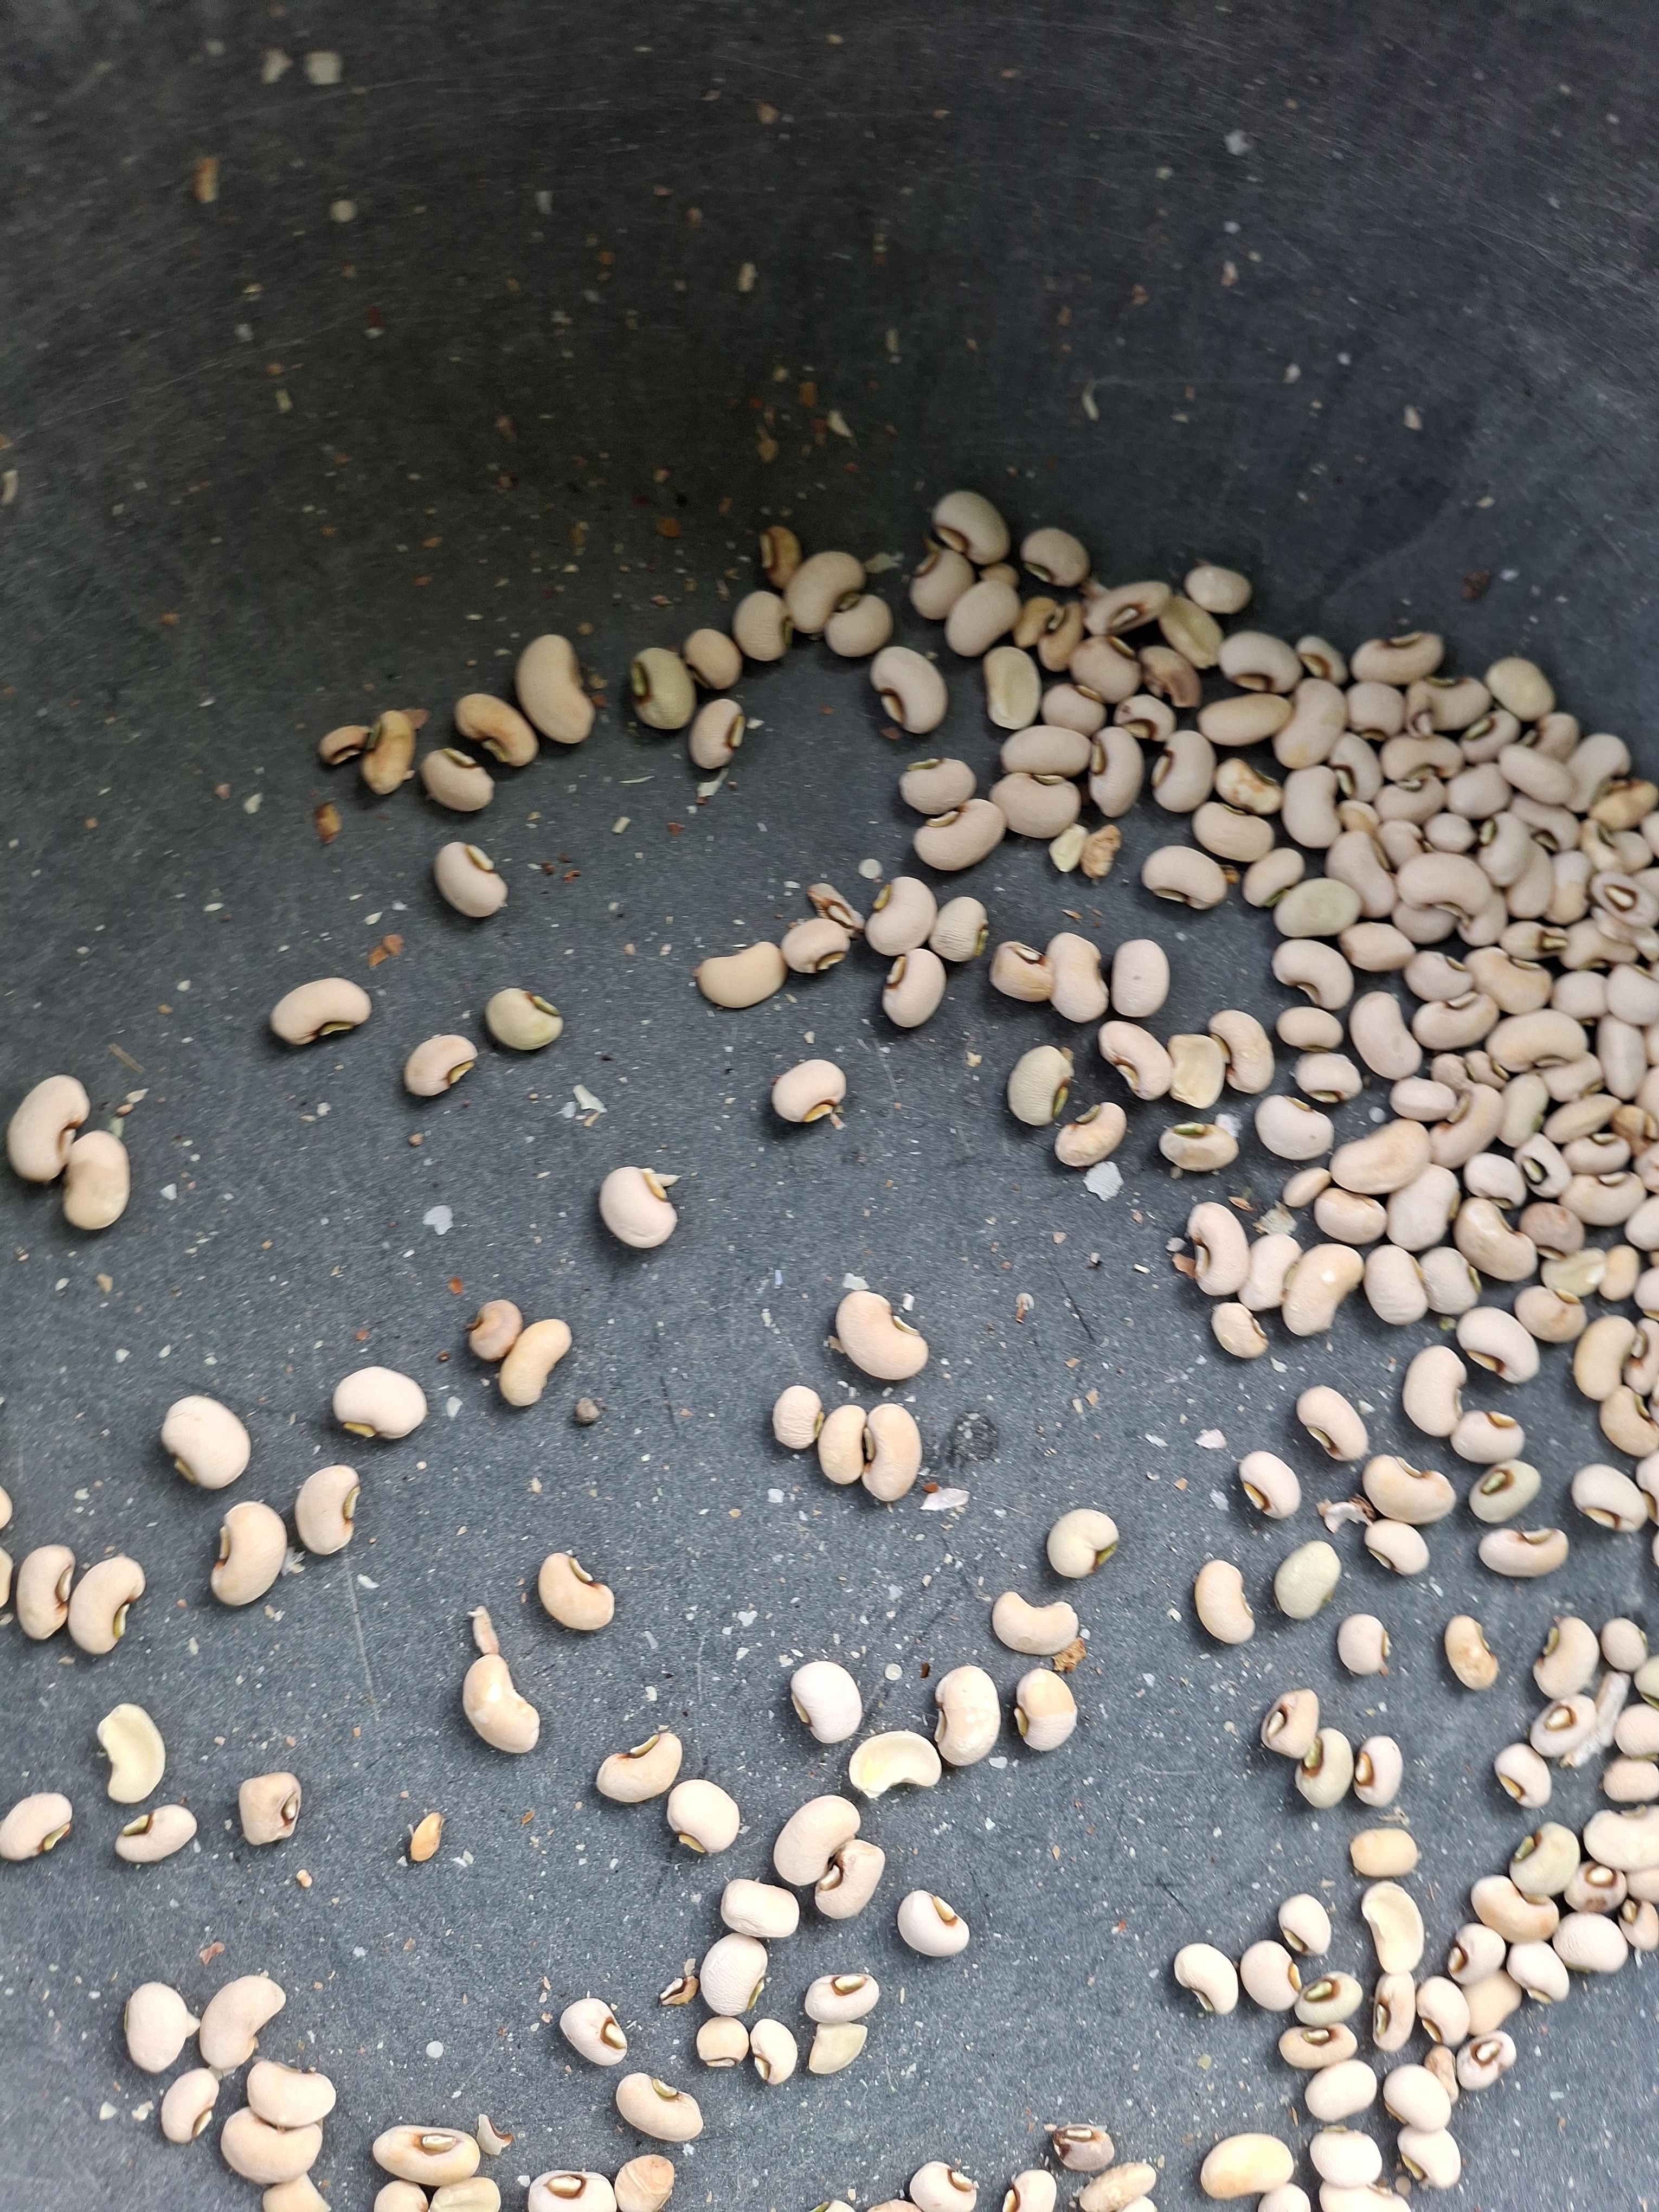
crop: cowpea
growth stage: harvest
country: Nigeria
